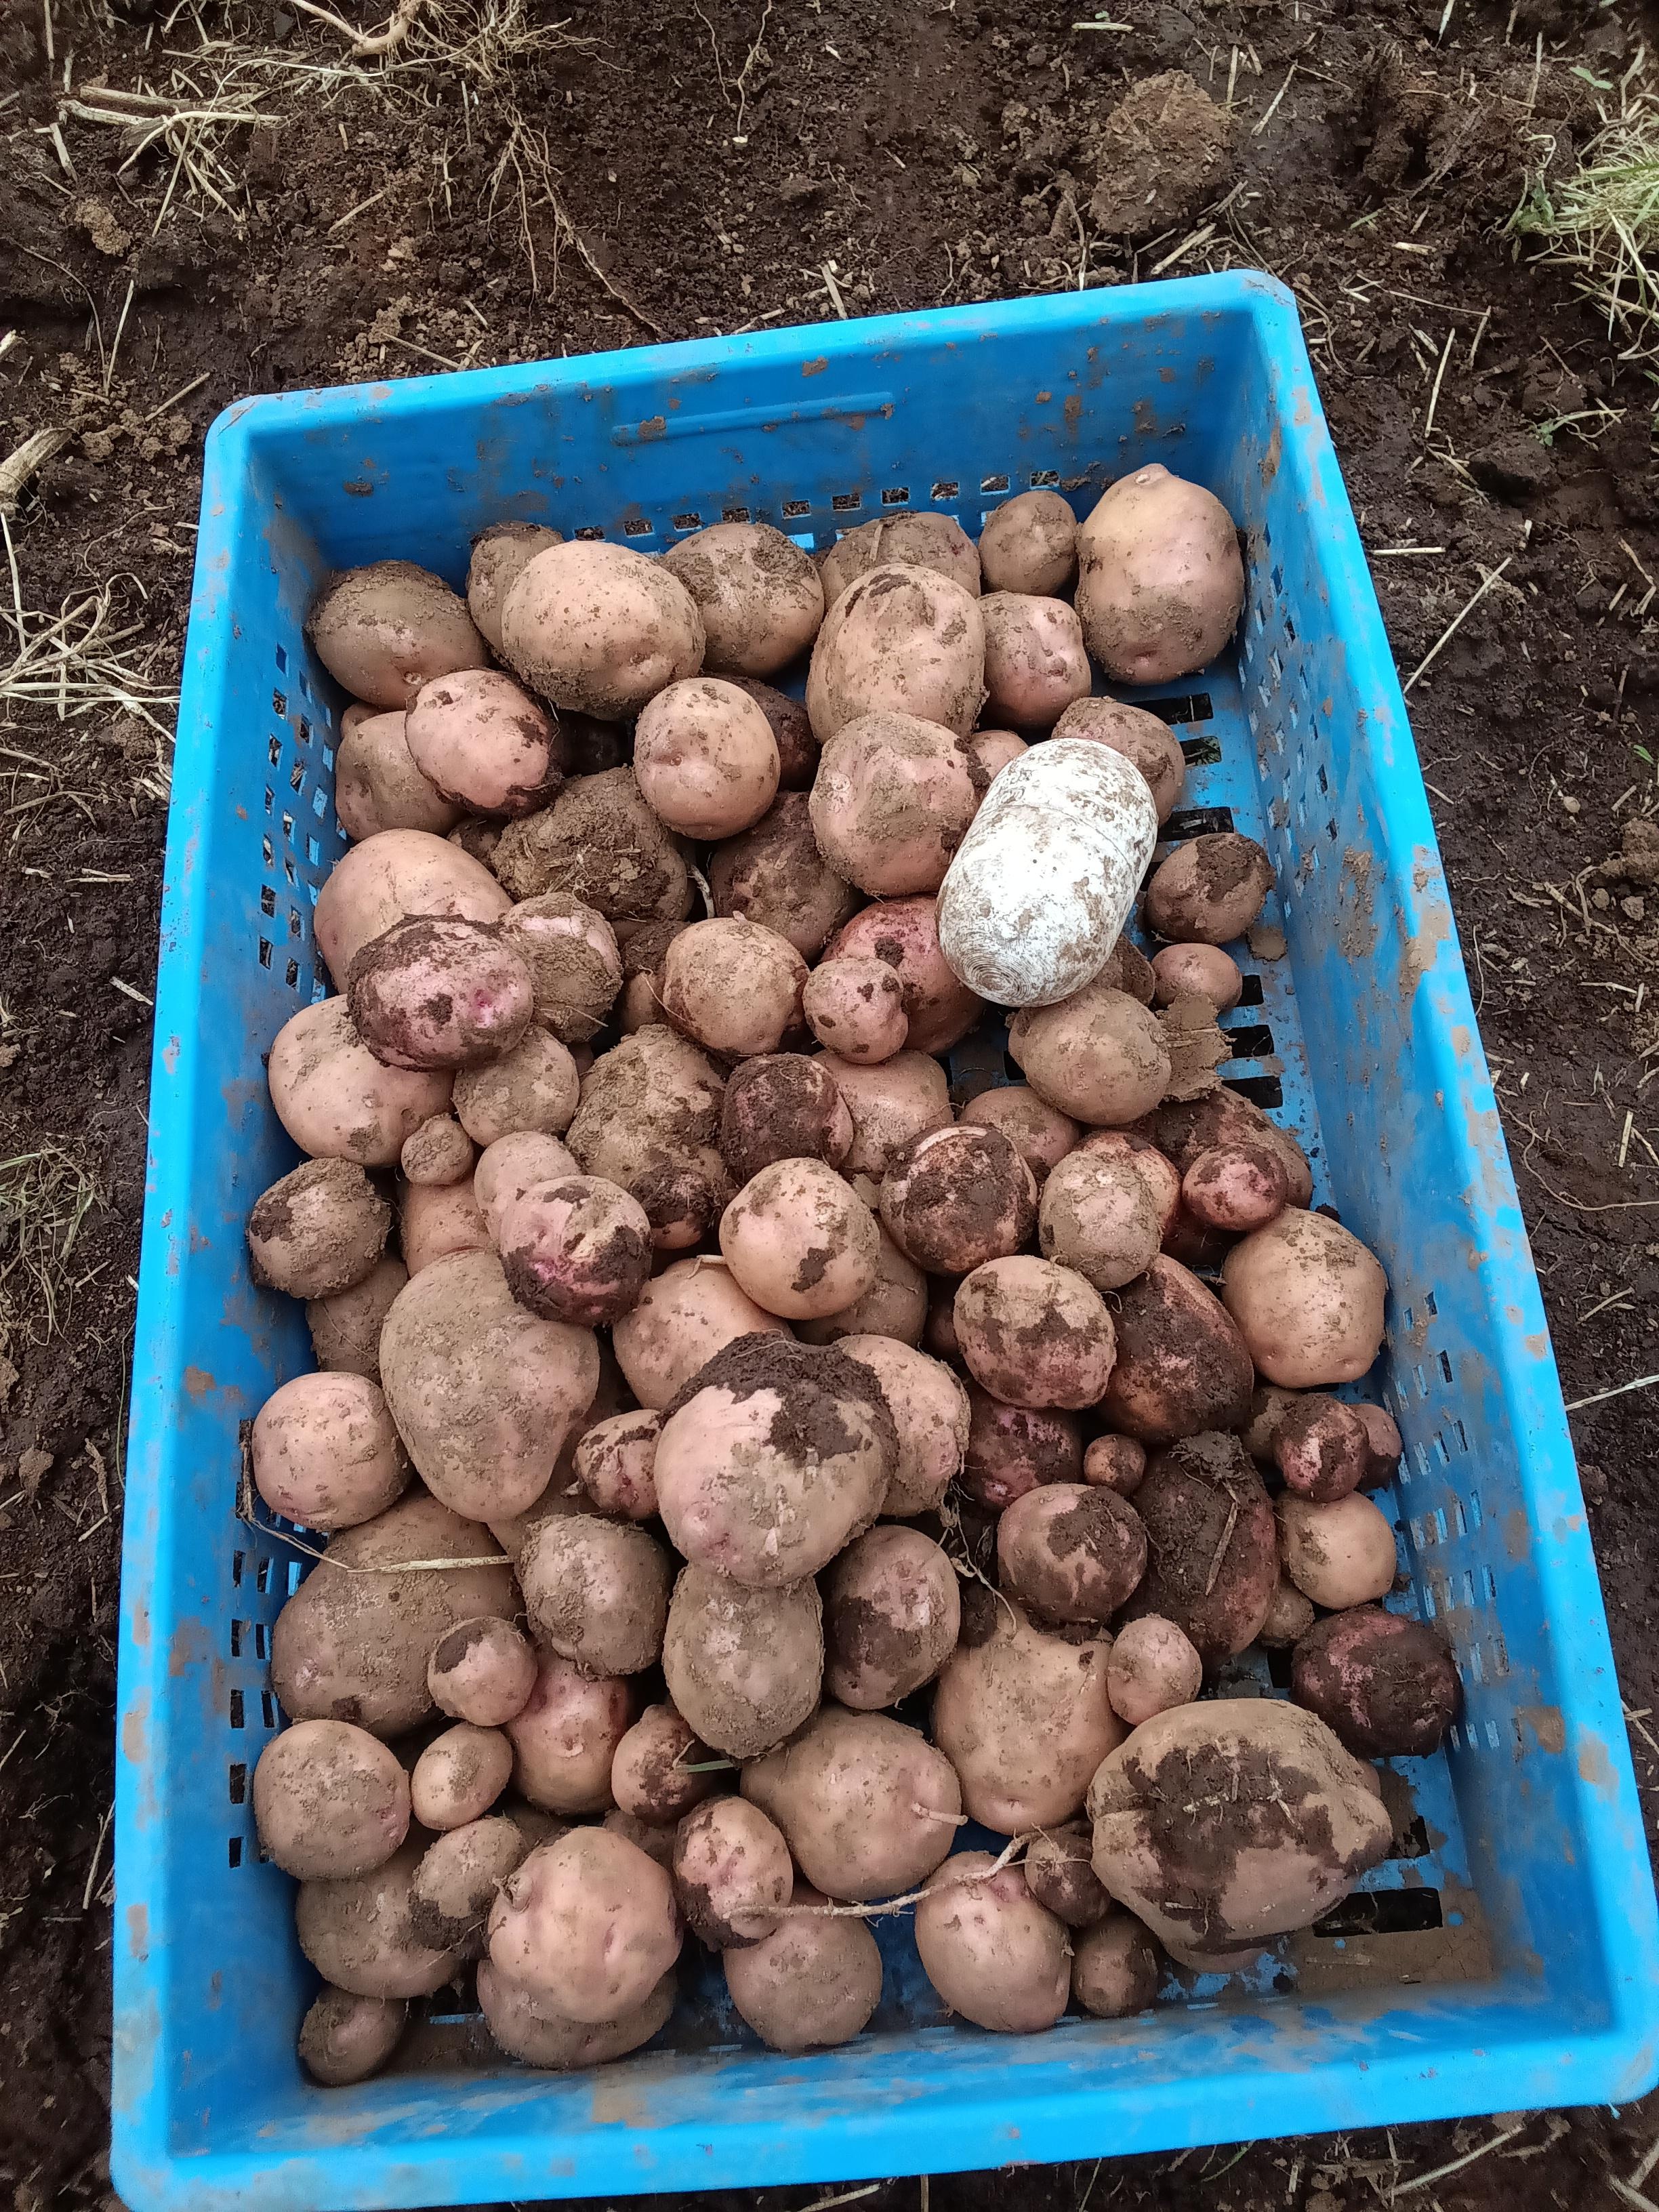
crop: potato
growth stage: harvest
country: Kenya
